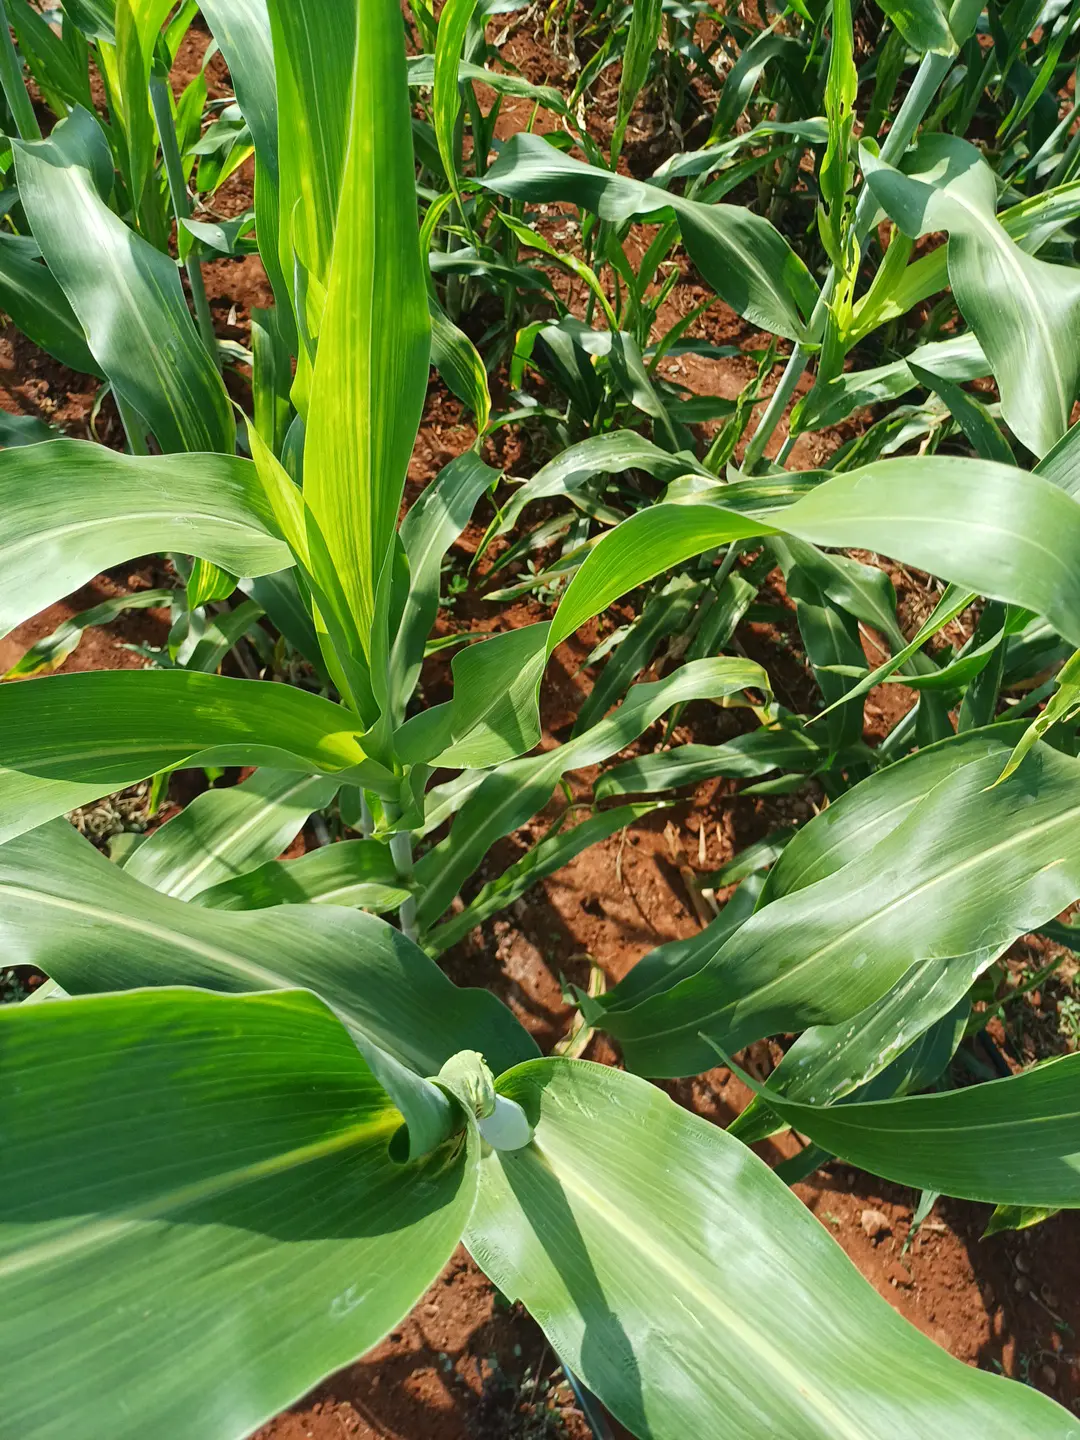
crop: sorghum
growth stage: vegetative
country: Kenya
